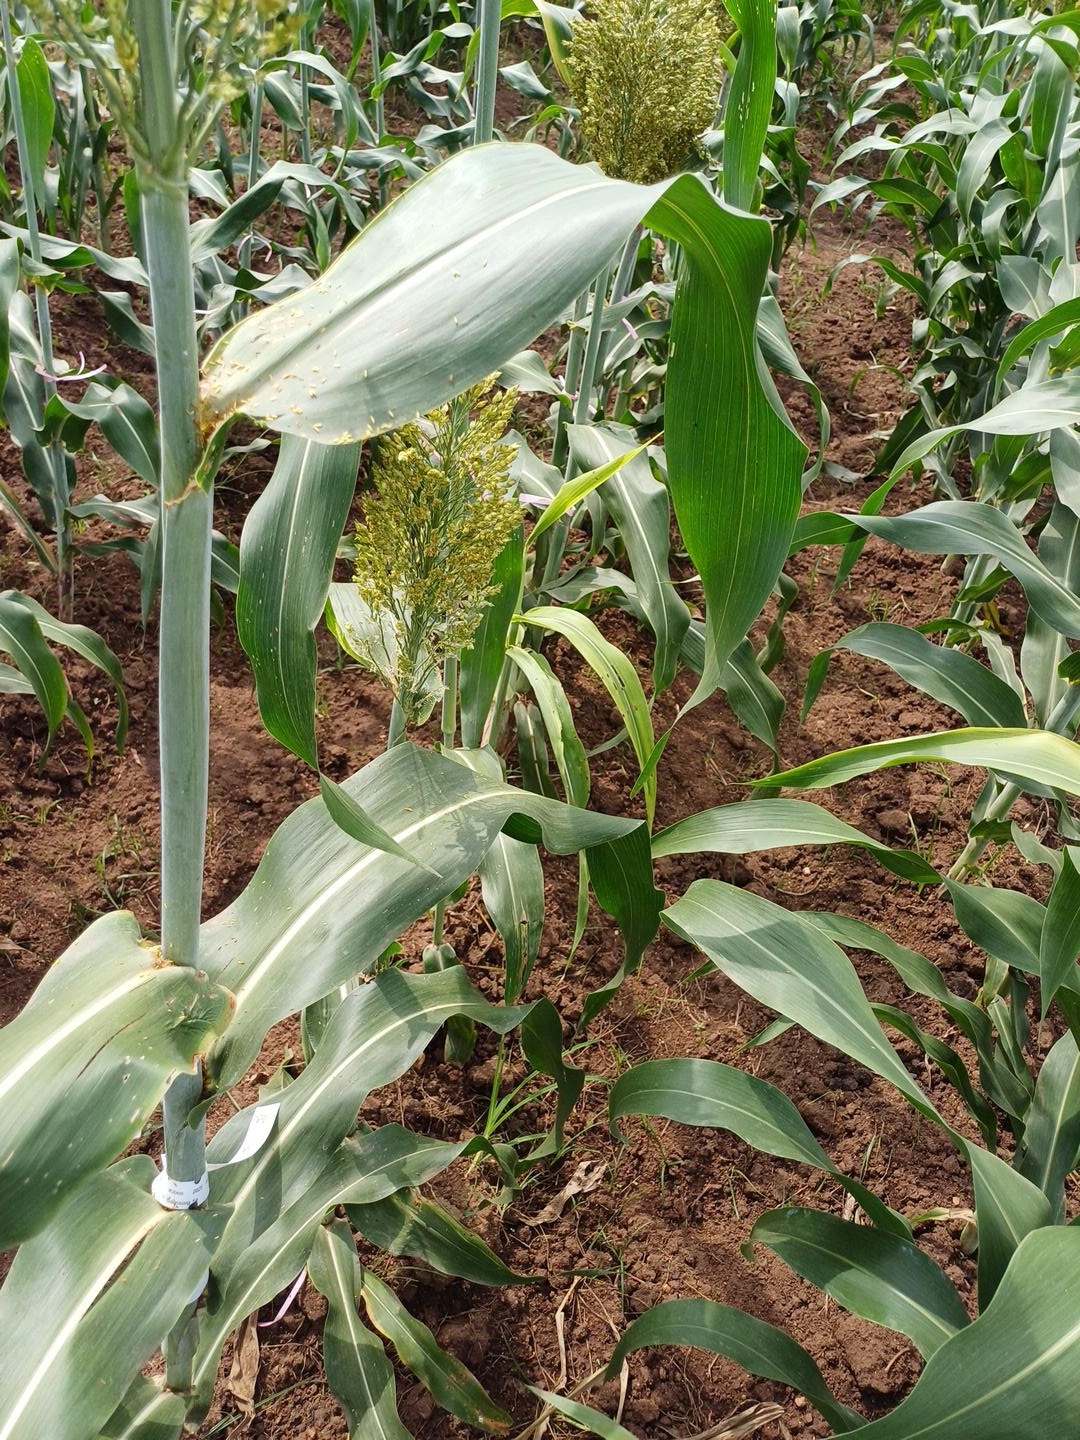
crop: sorghum
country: Kenya
